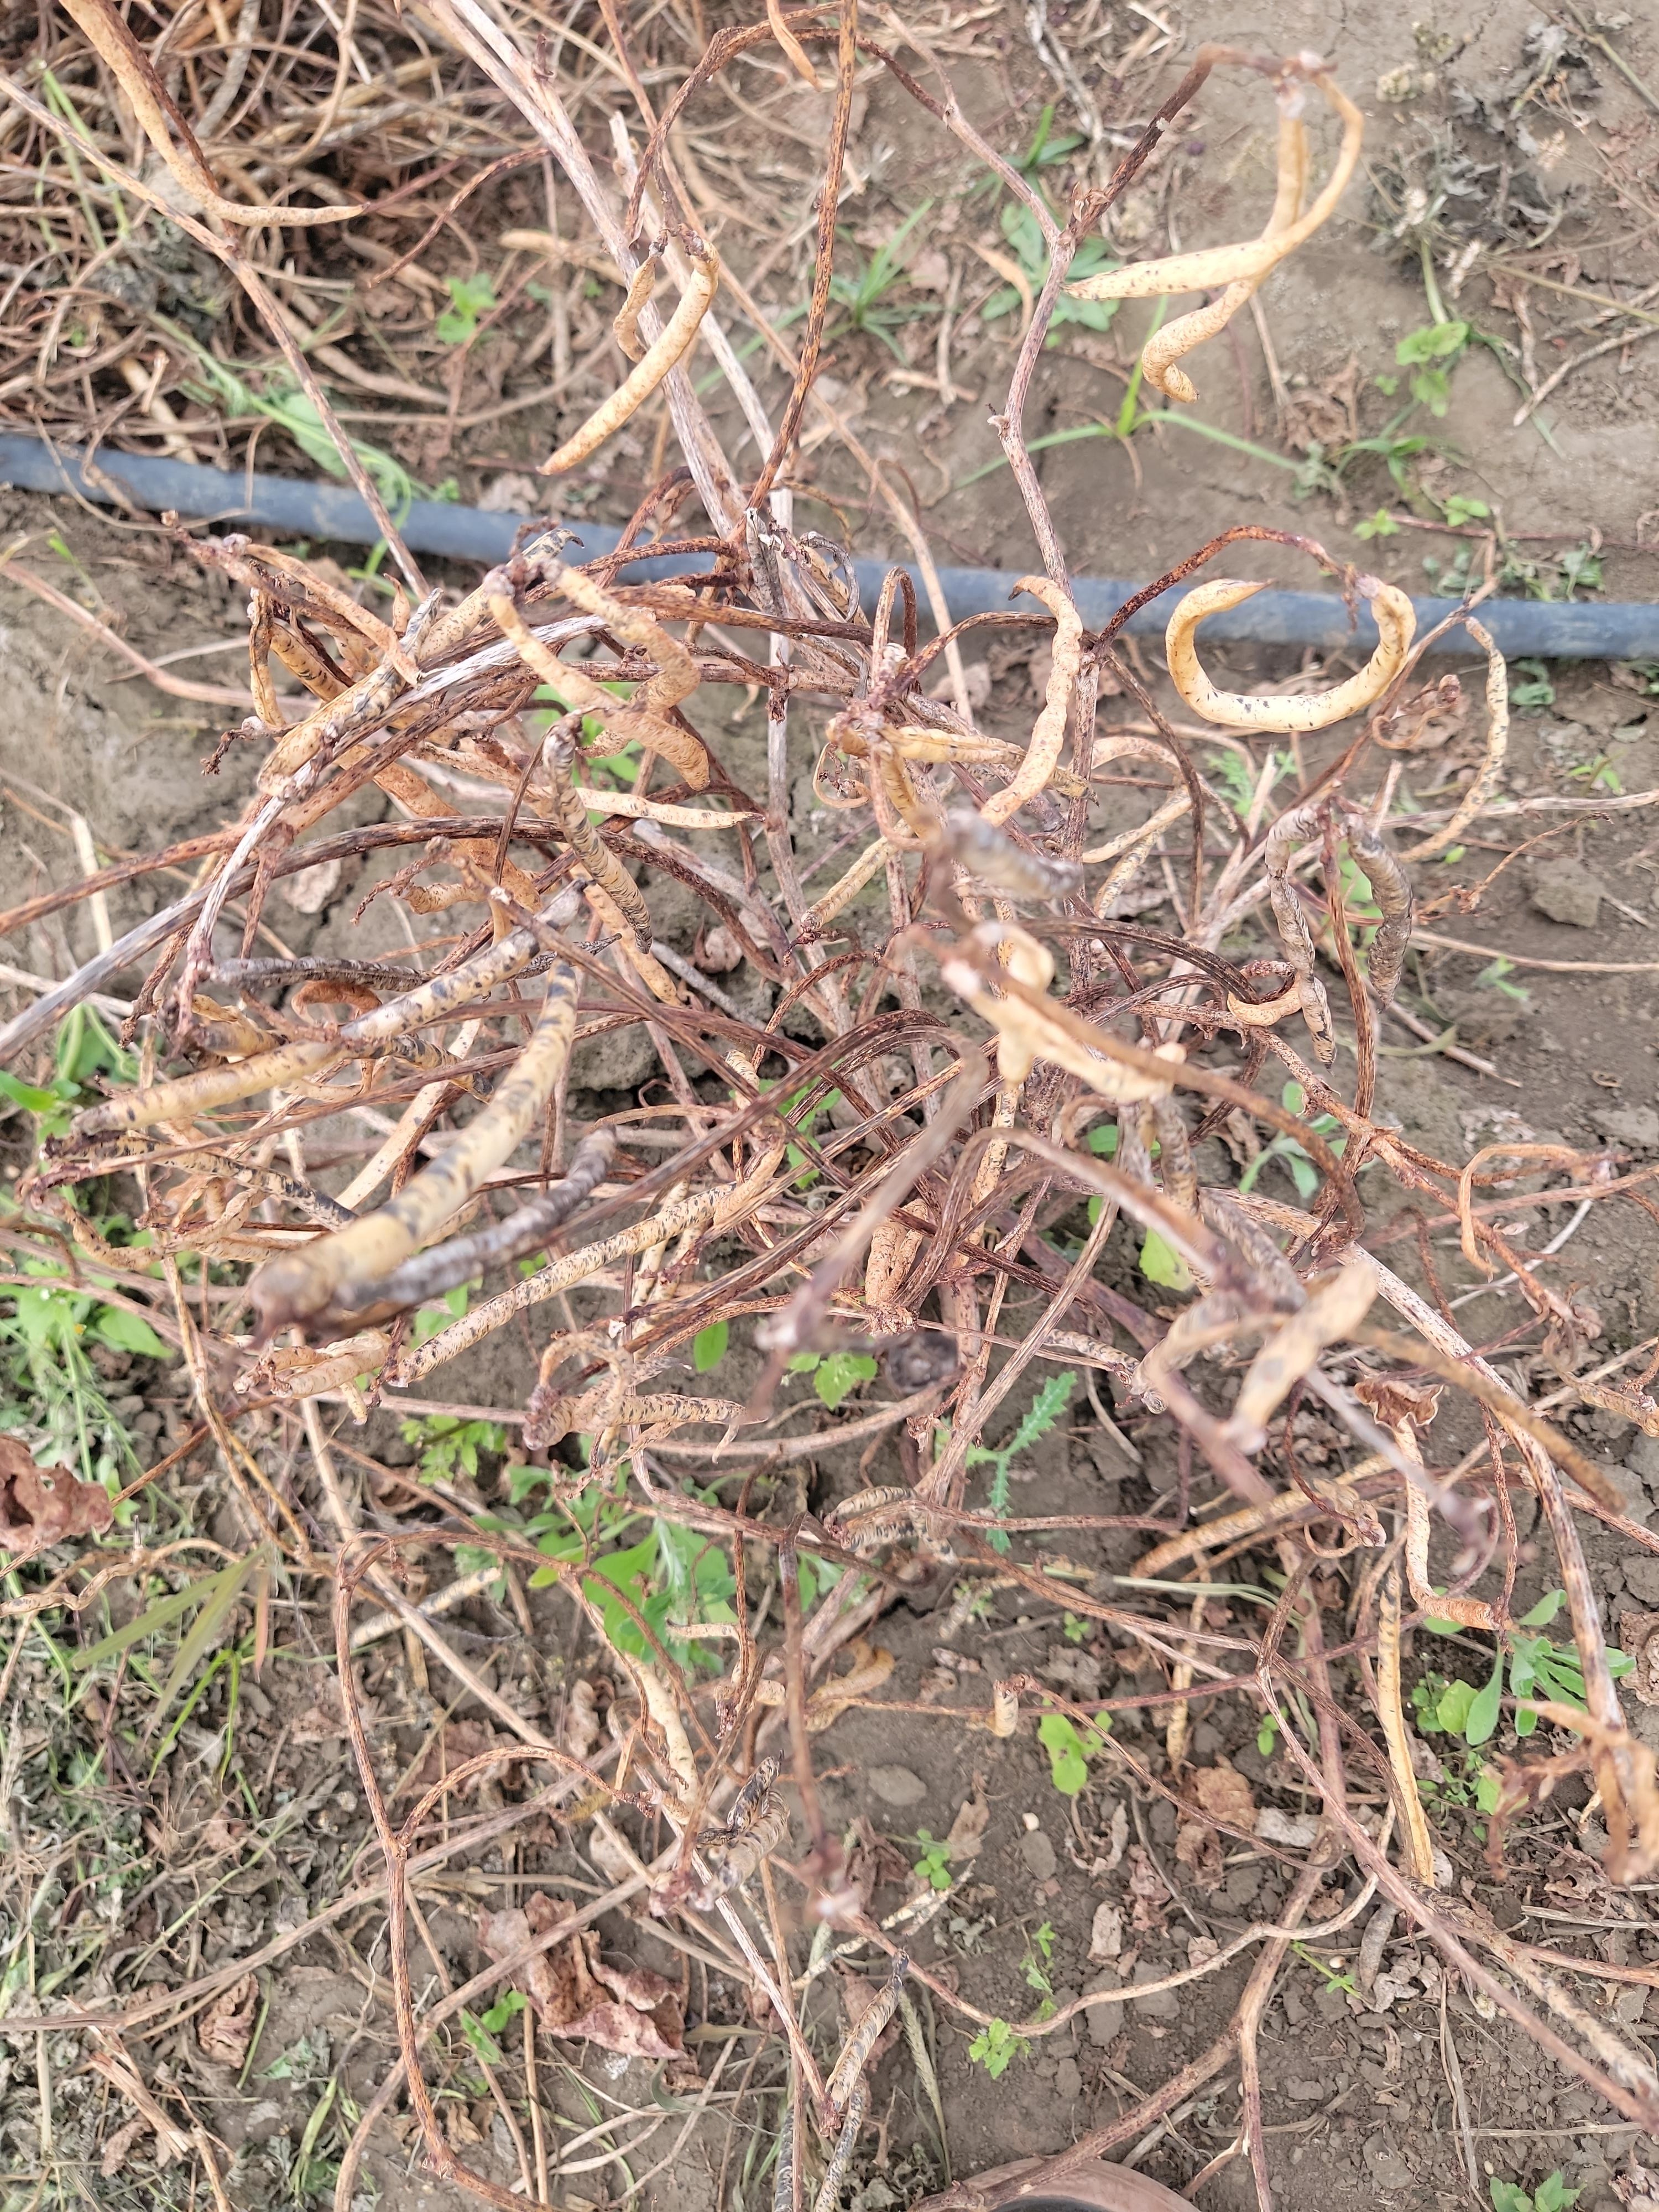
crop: cowpea
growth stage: development pod
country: Tanzania
